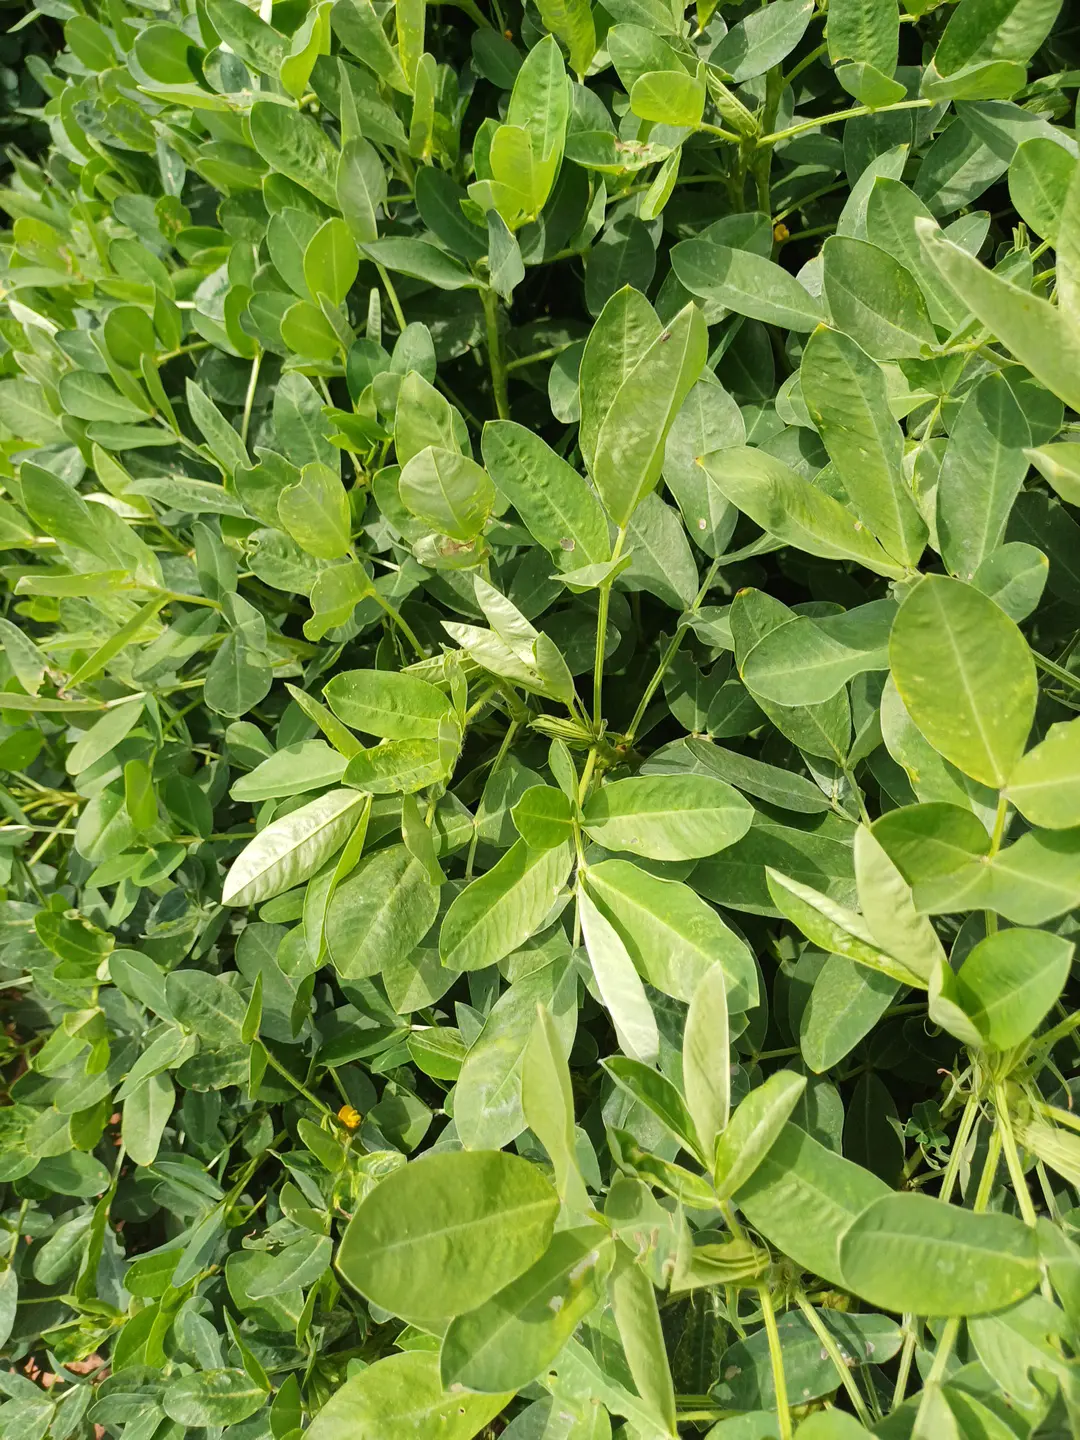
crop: groundnut
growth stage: pegging
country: Kenya
